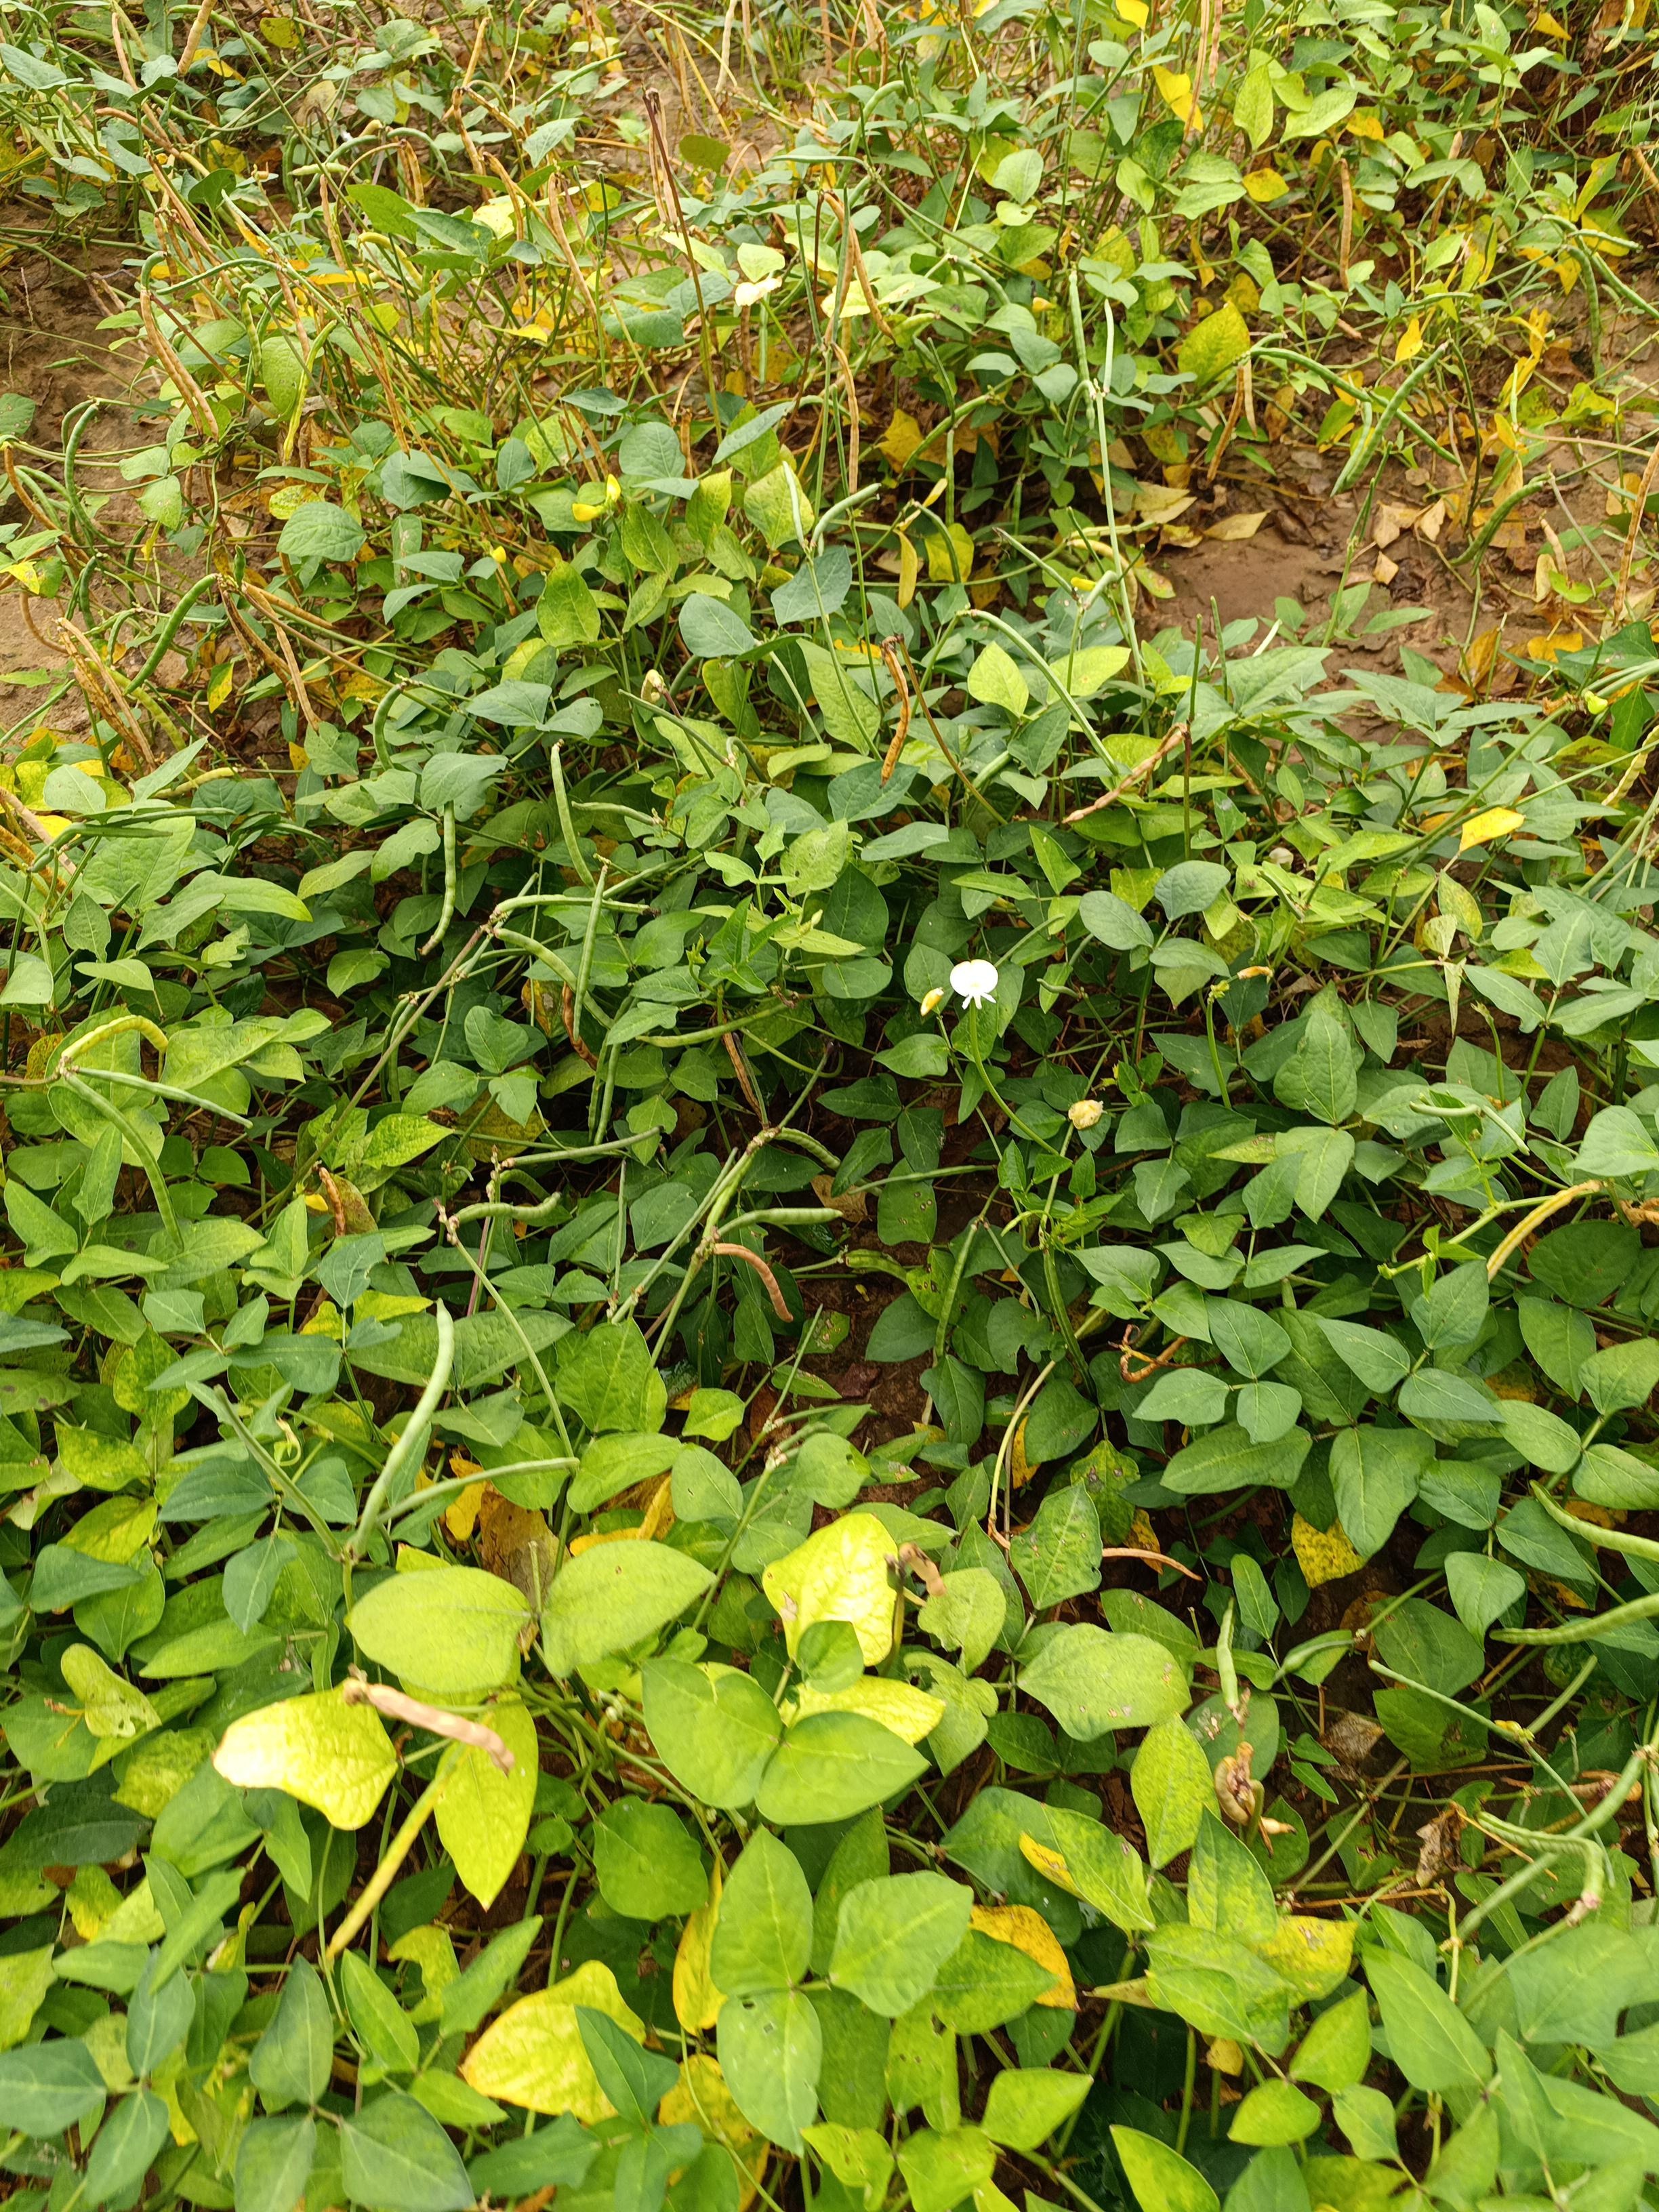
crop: cowpea
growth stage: maturity
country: Nigeria
